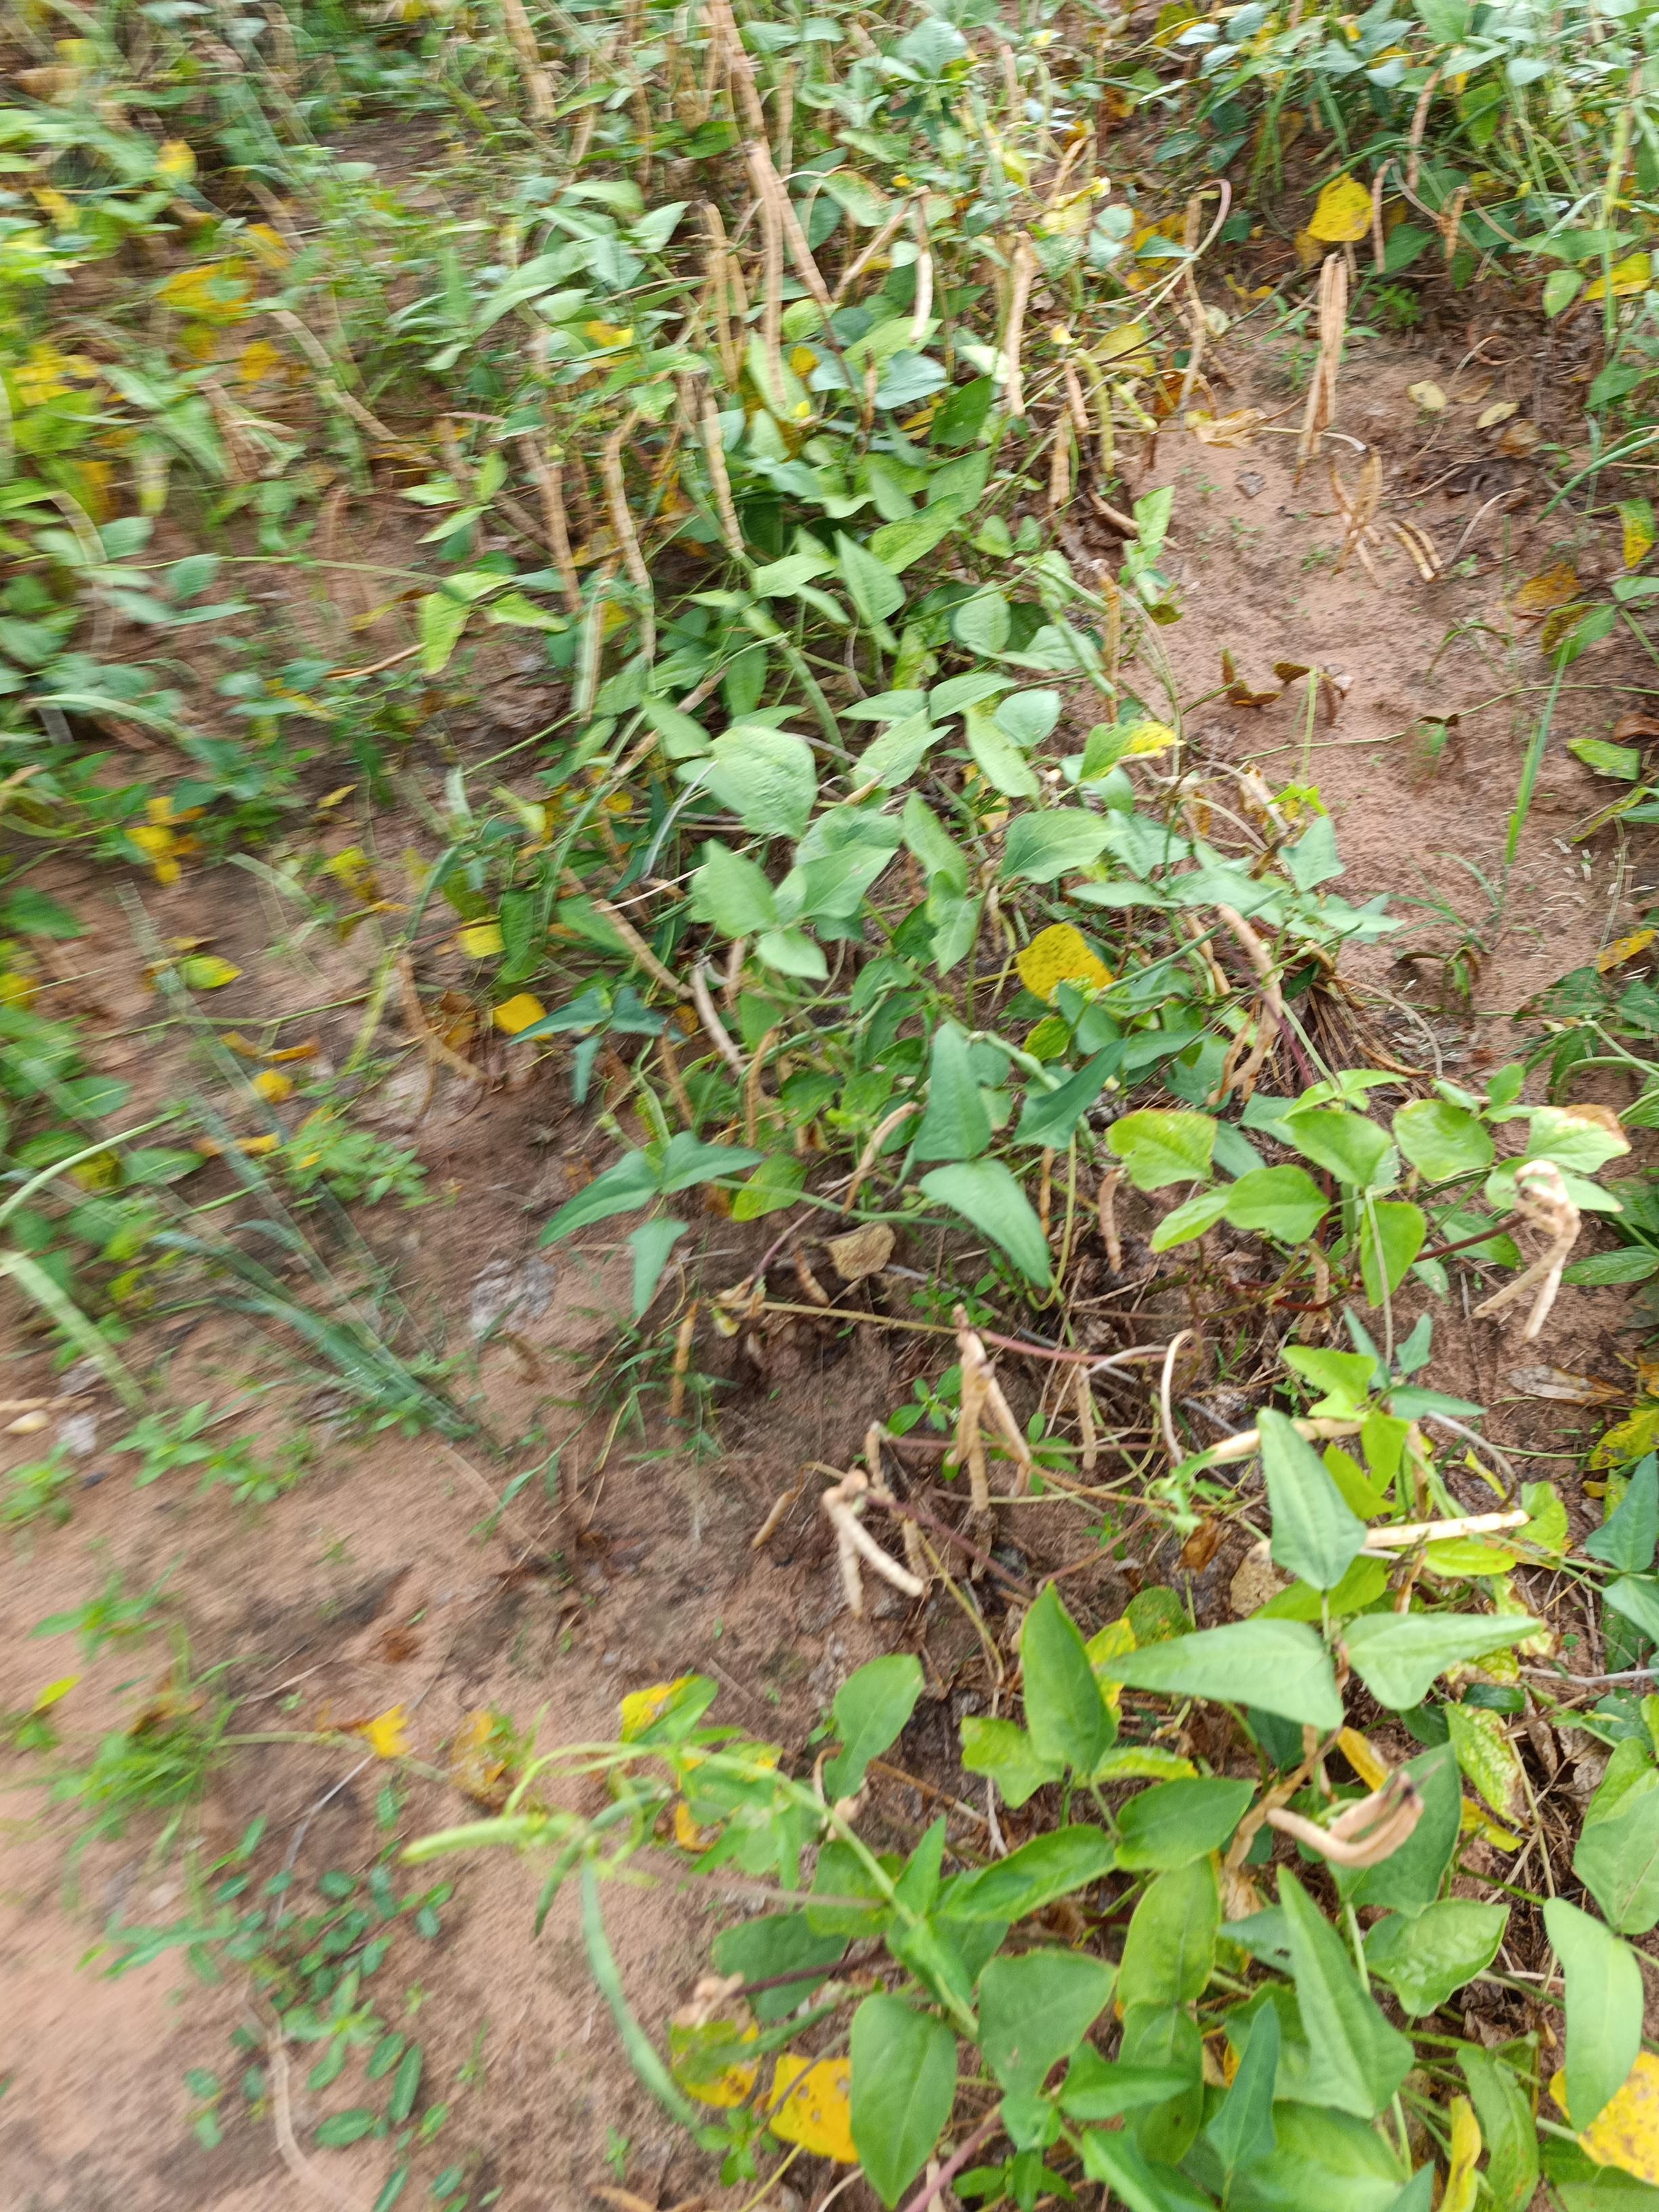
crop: cowpea
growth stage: maturity
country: Nigeria
